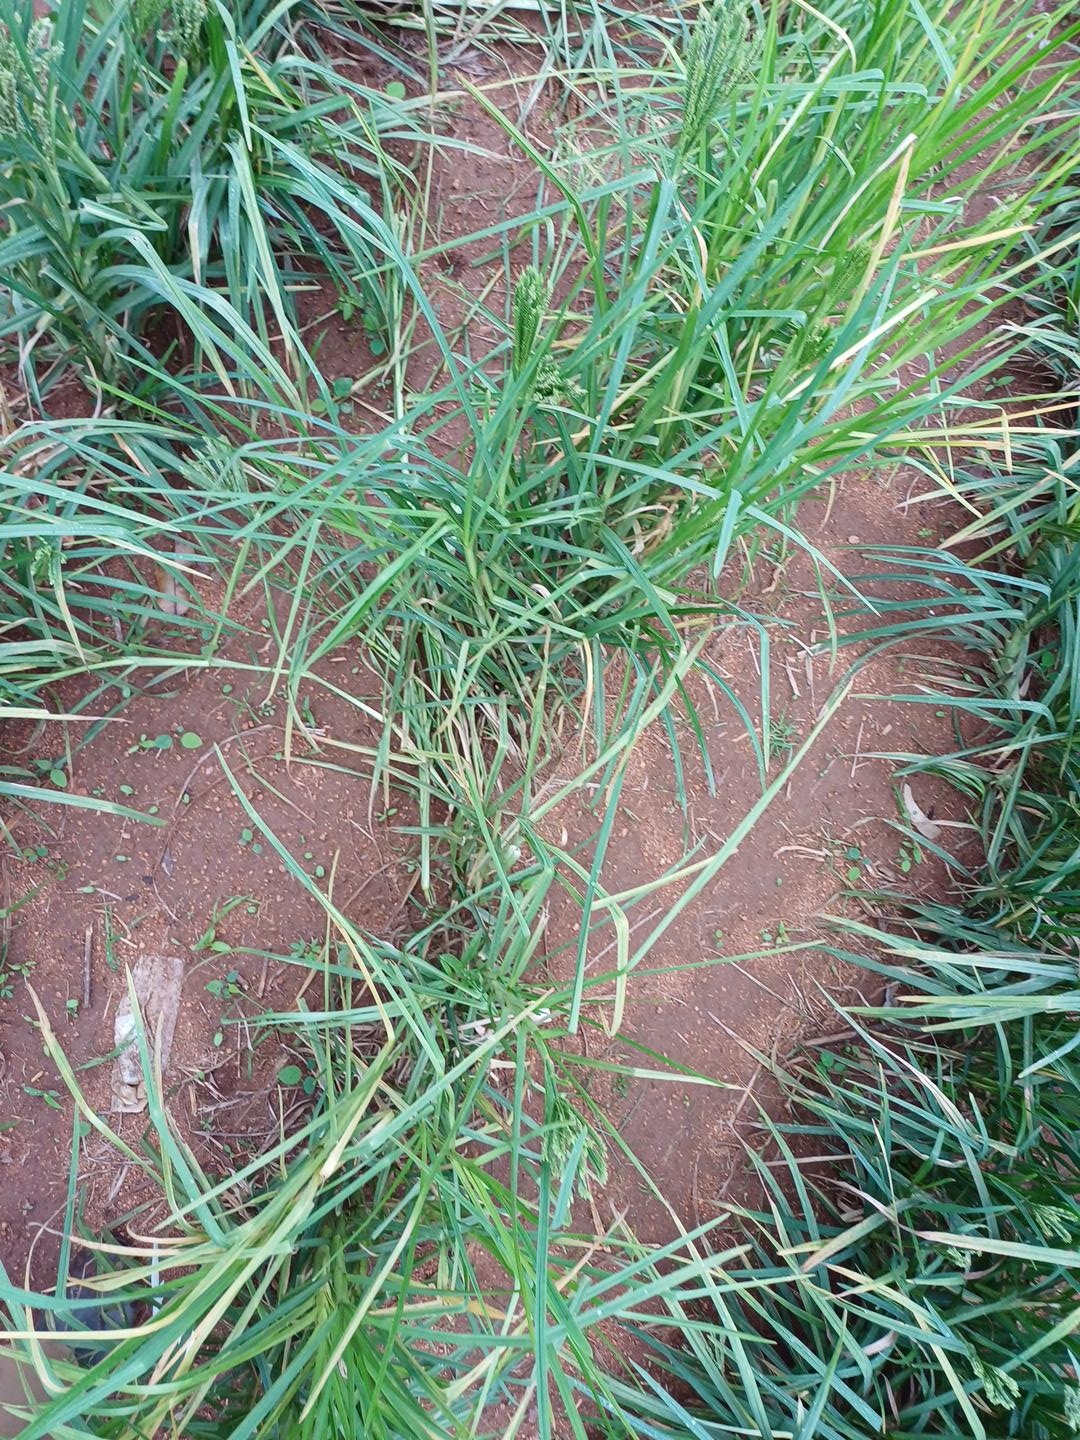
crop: finger millet
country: Kenya
